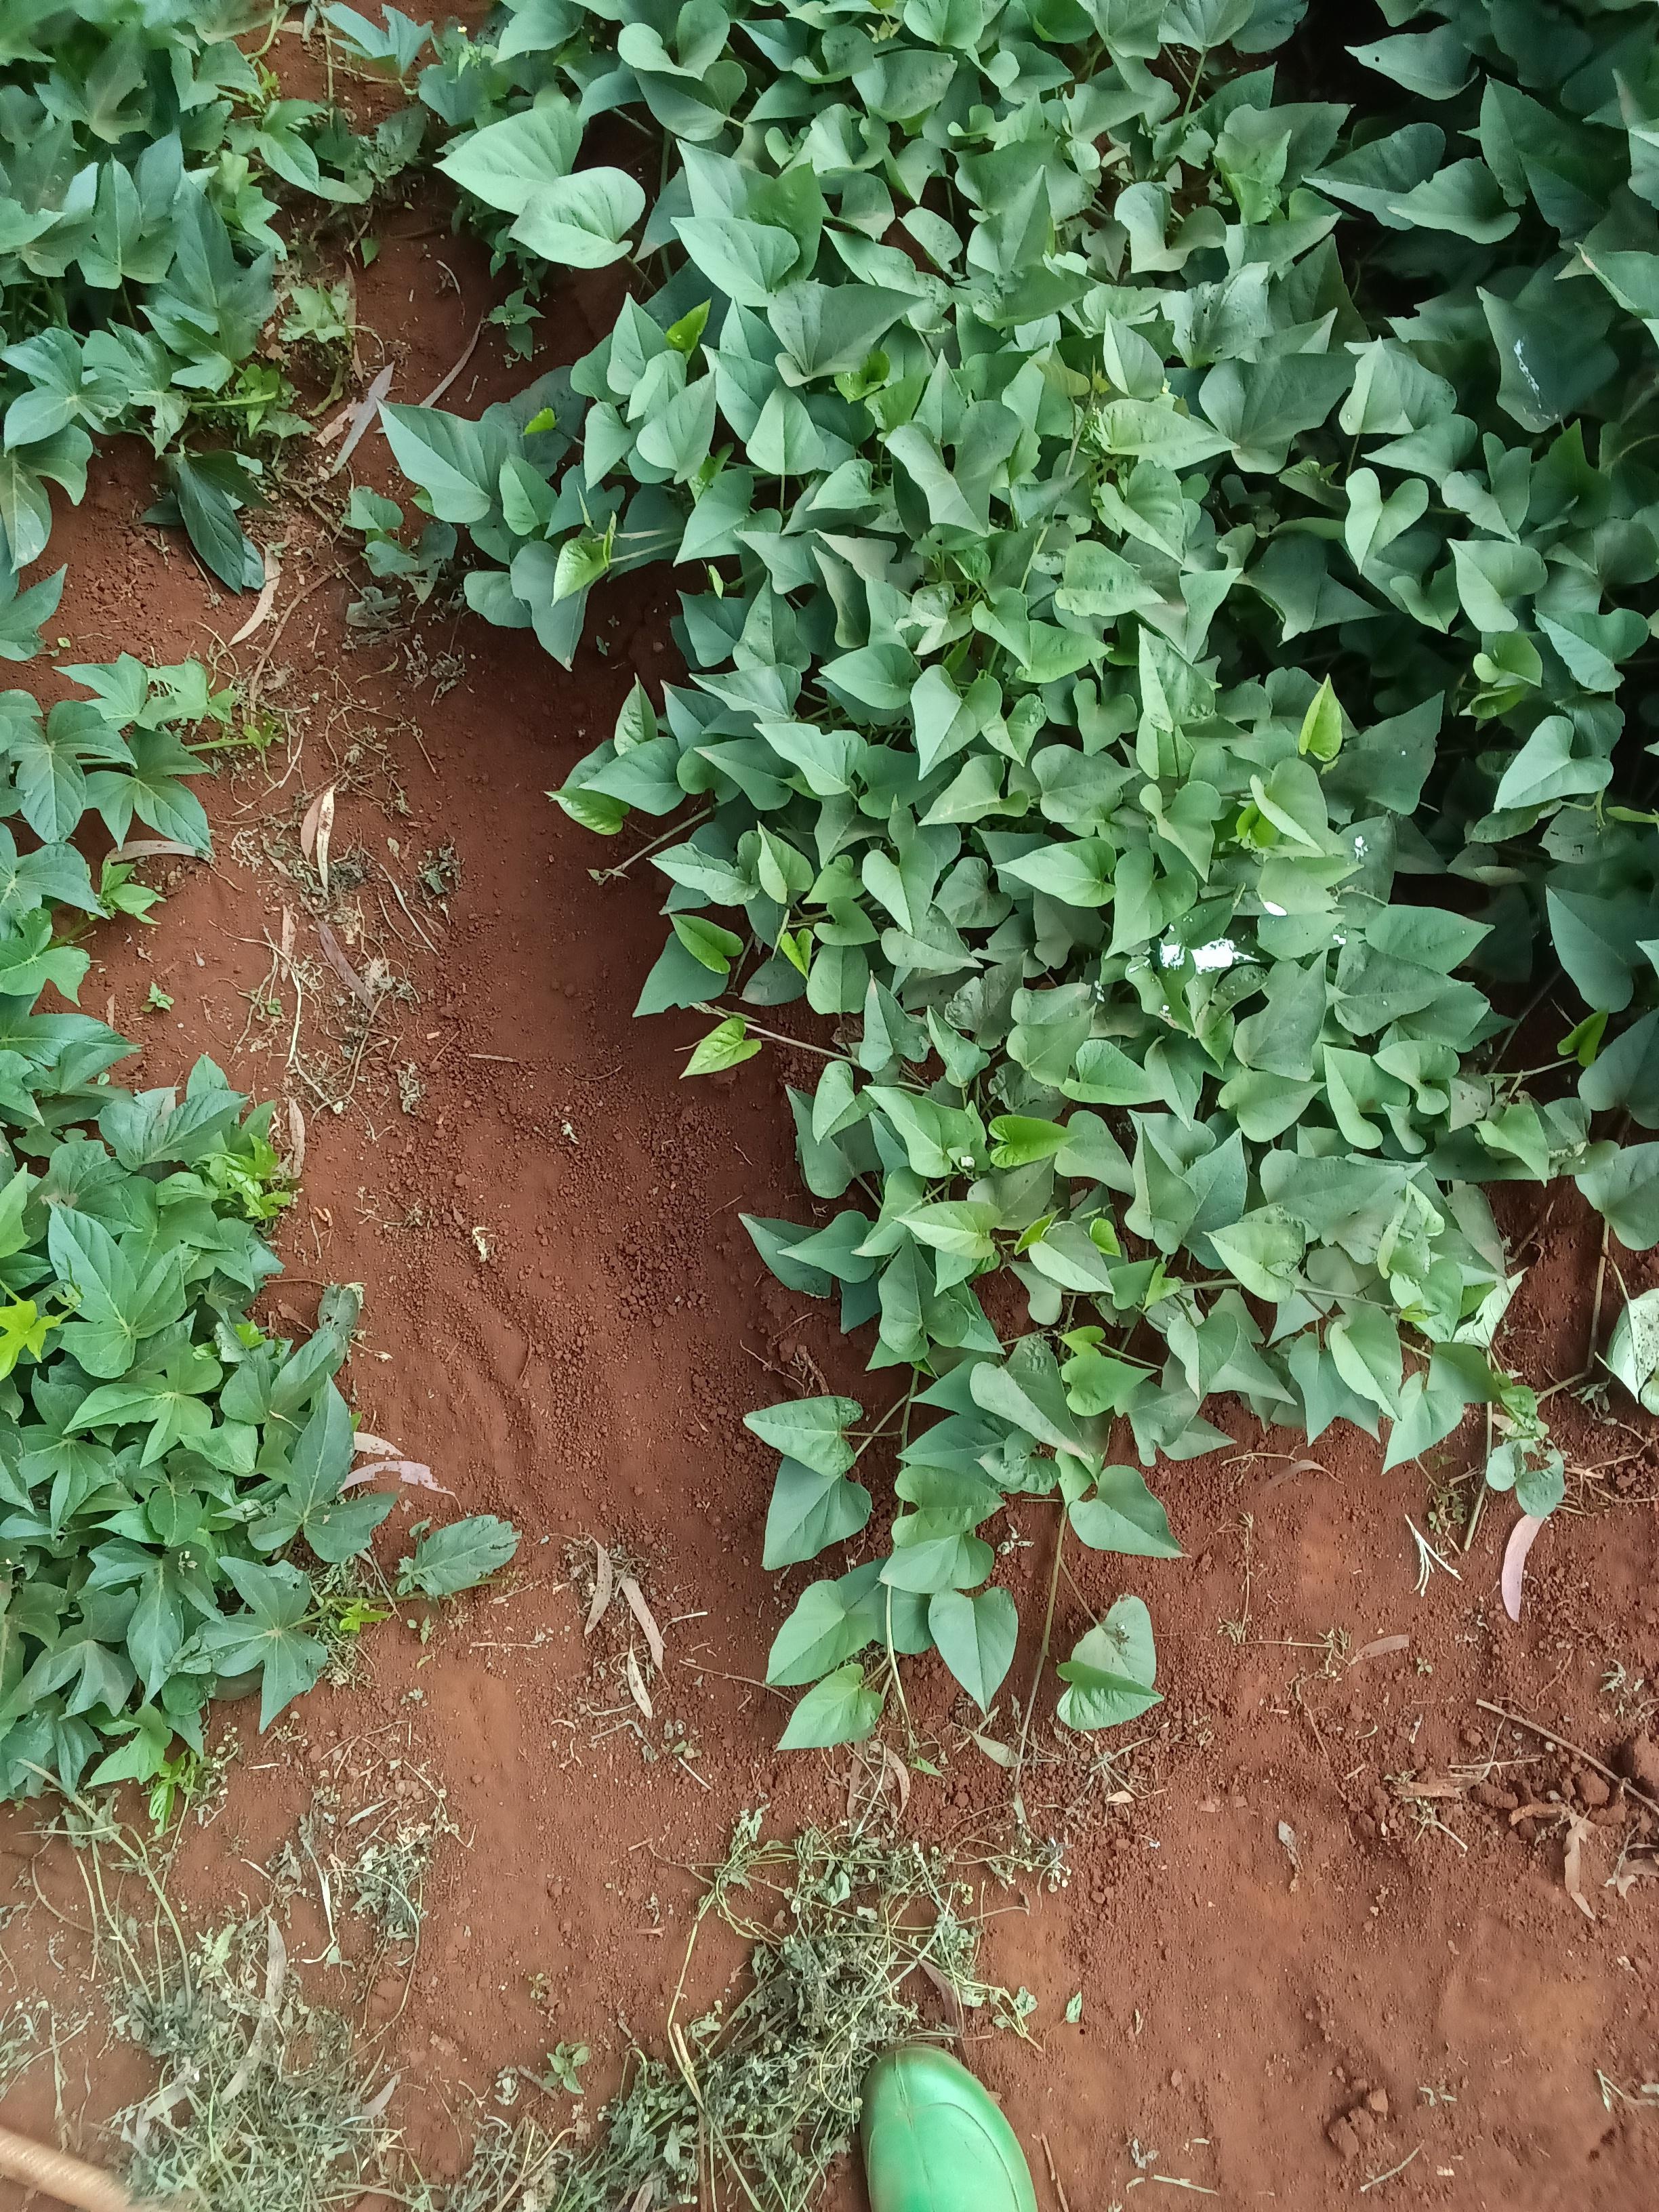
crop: sweet potato
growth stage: vegetative
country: Kenya
